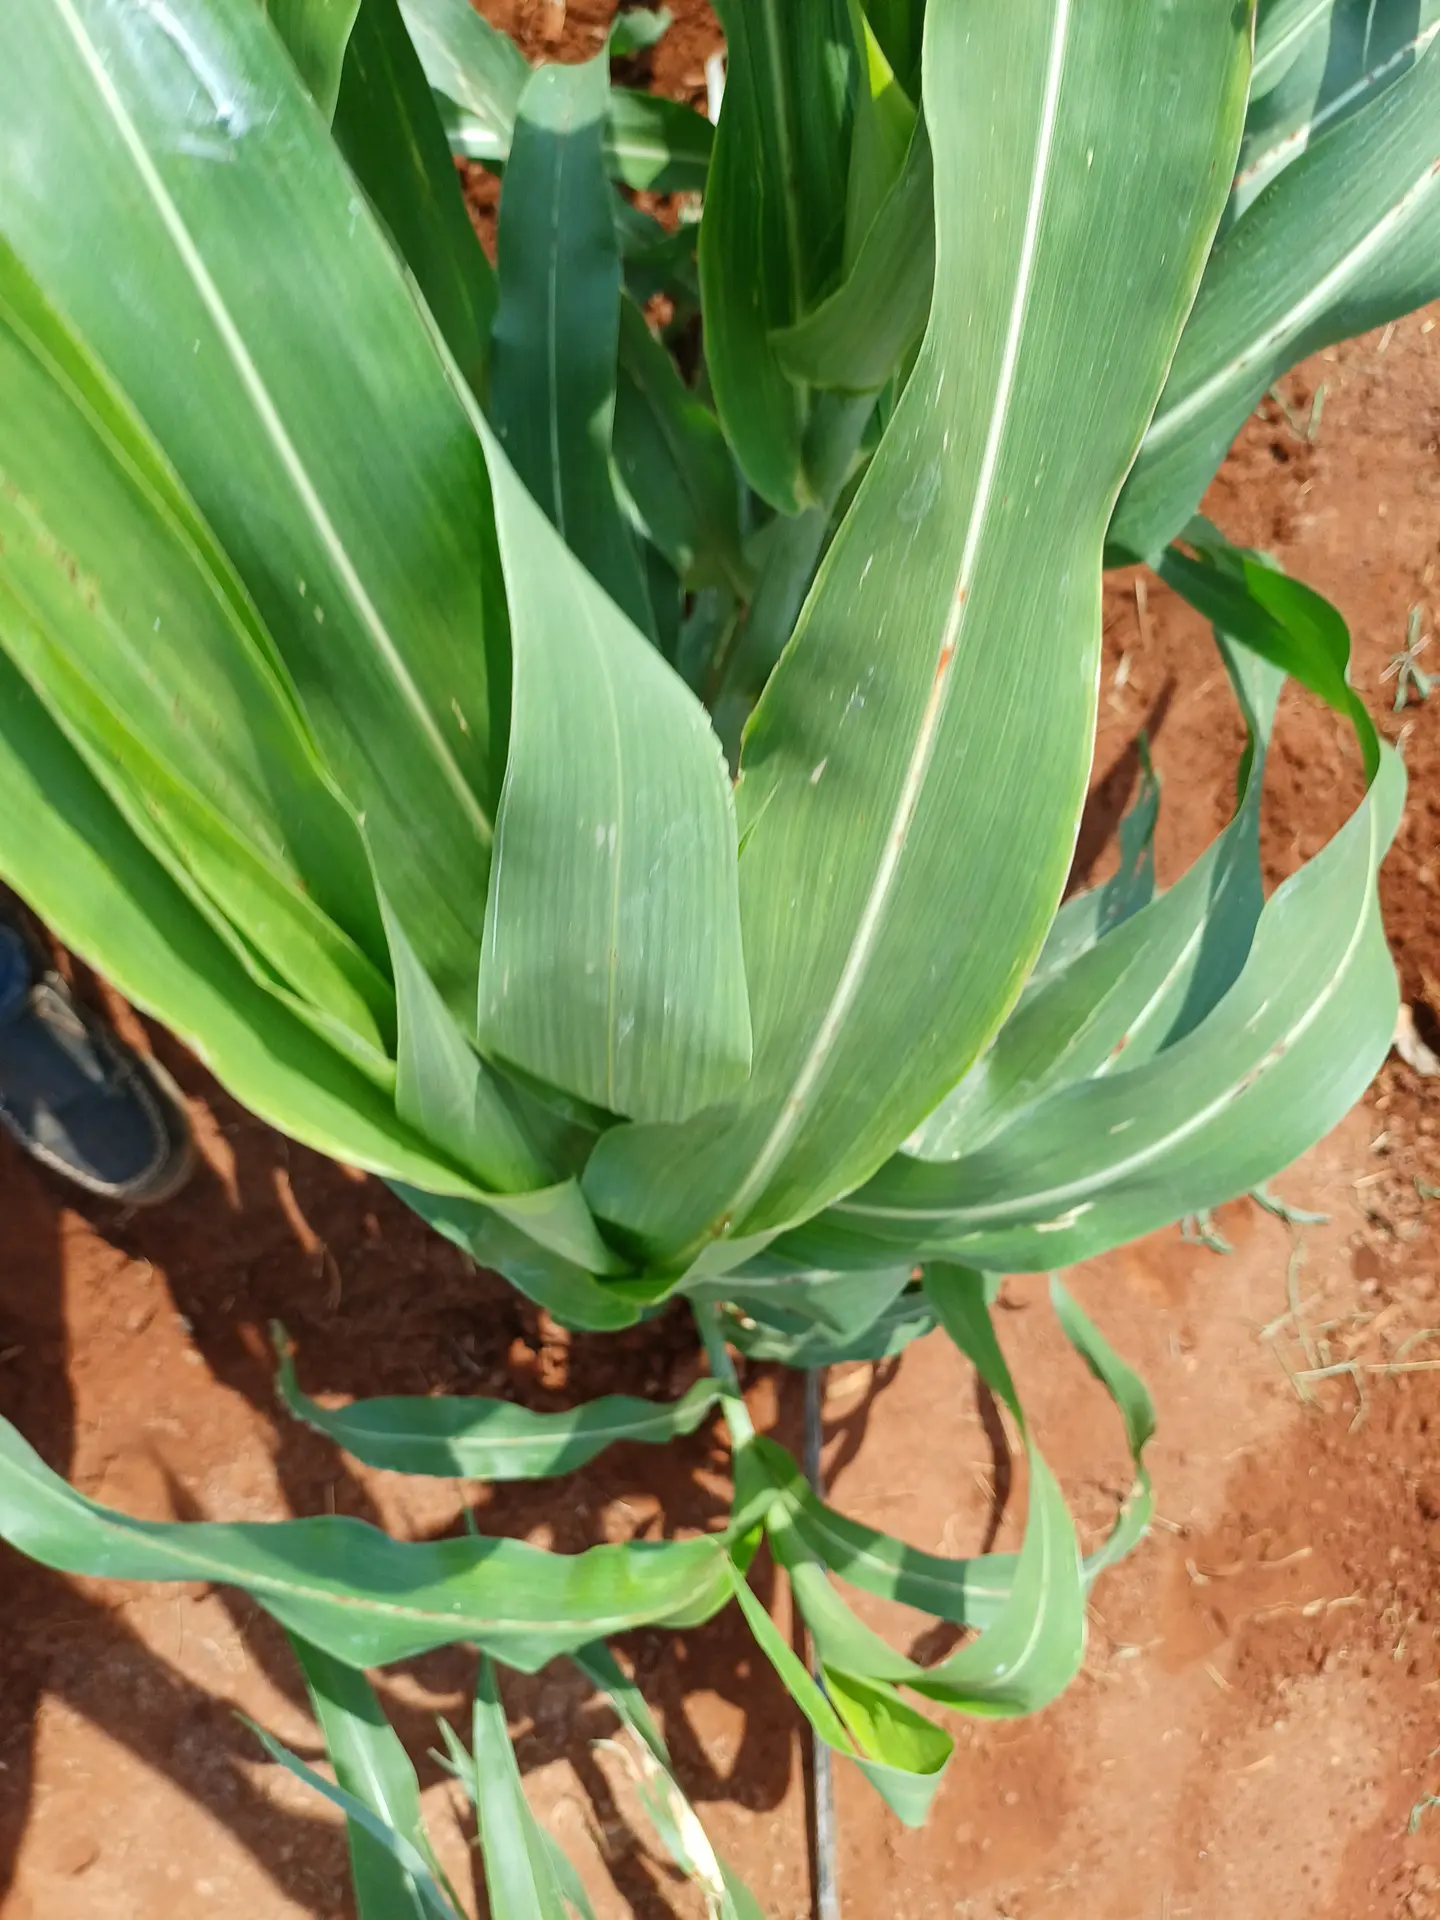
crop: sorghum
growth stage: vegetative
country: Kenya
